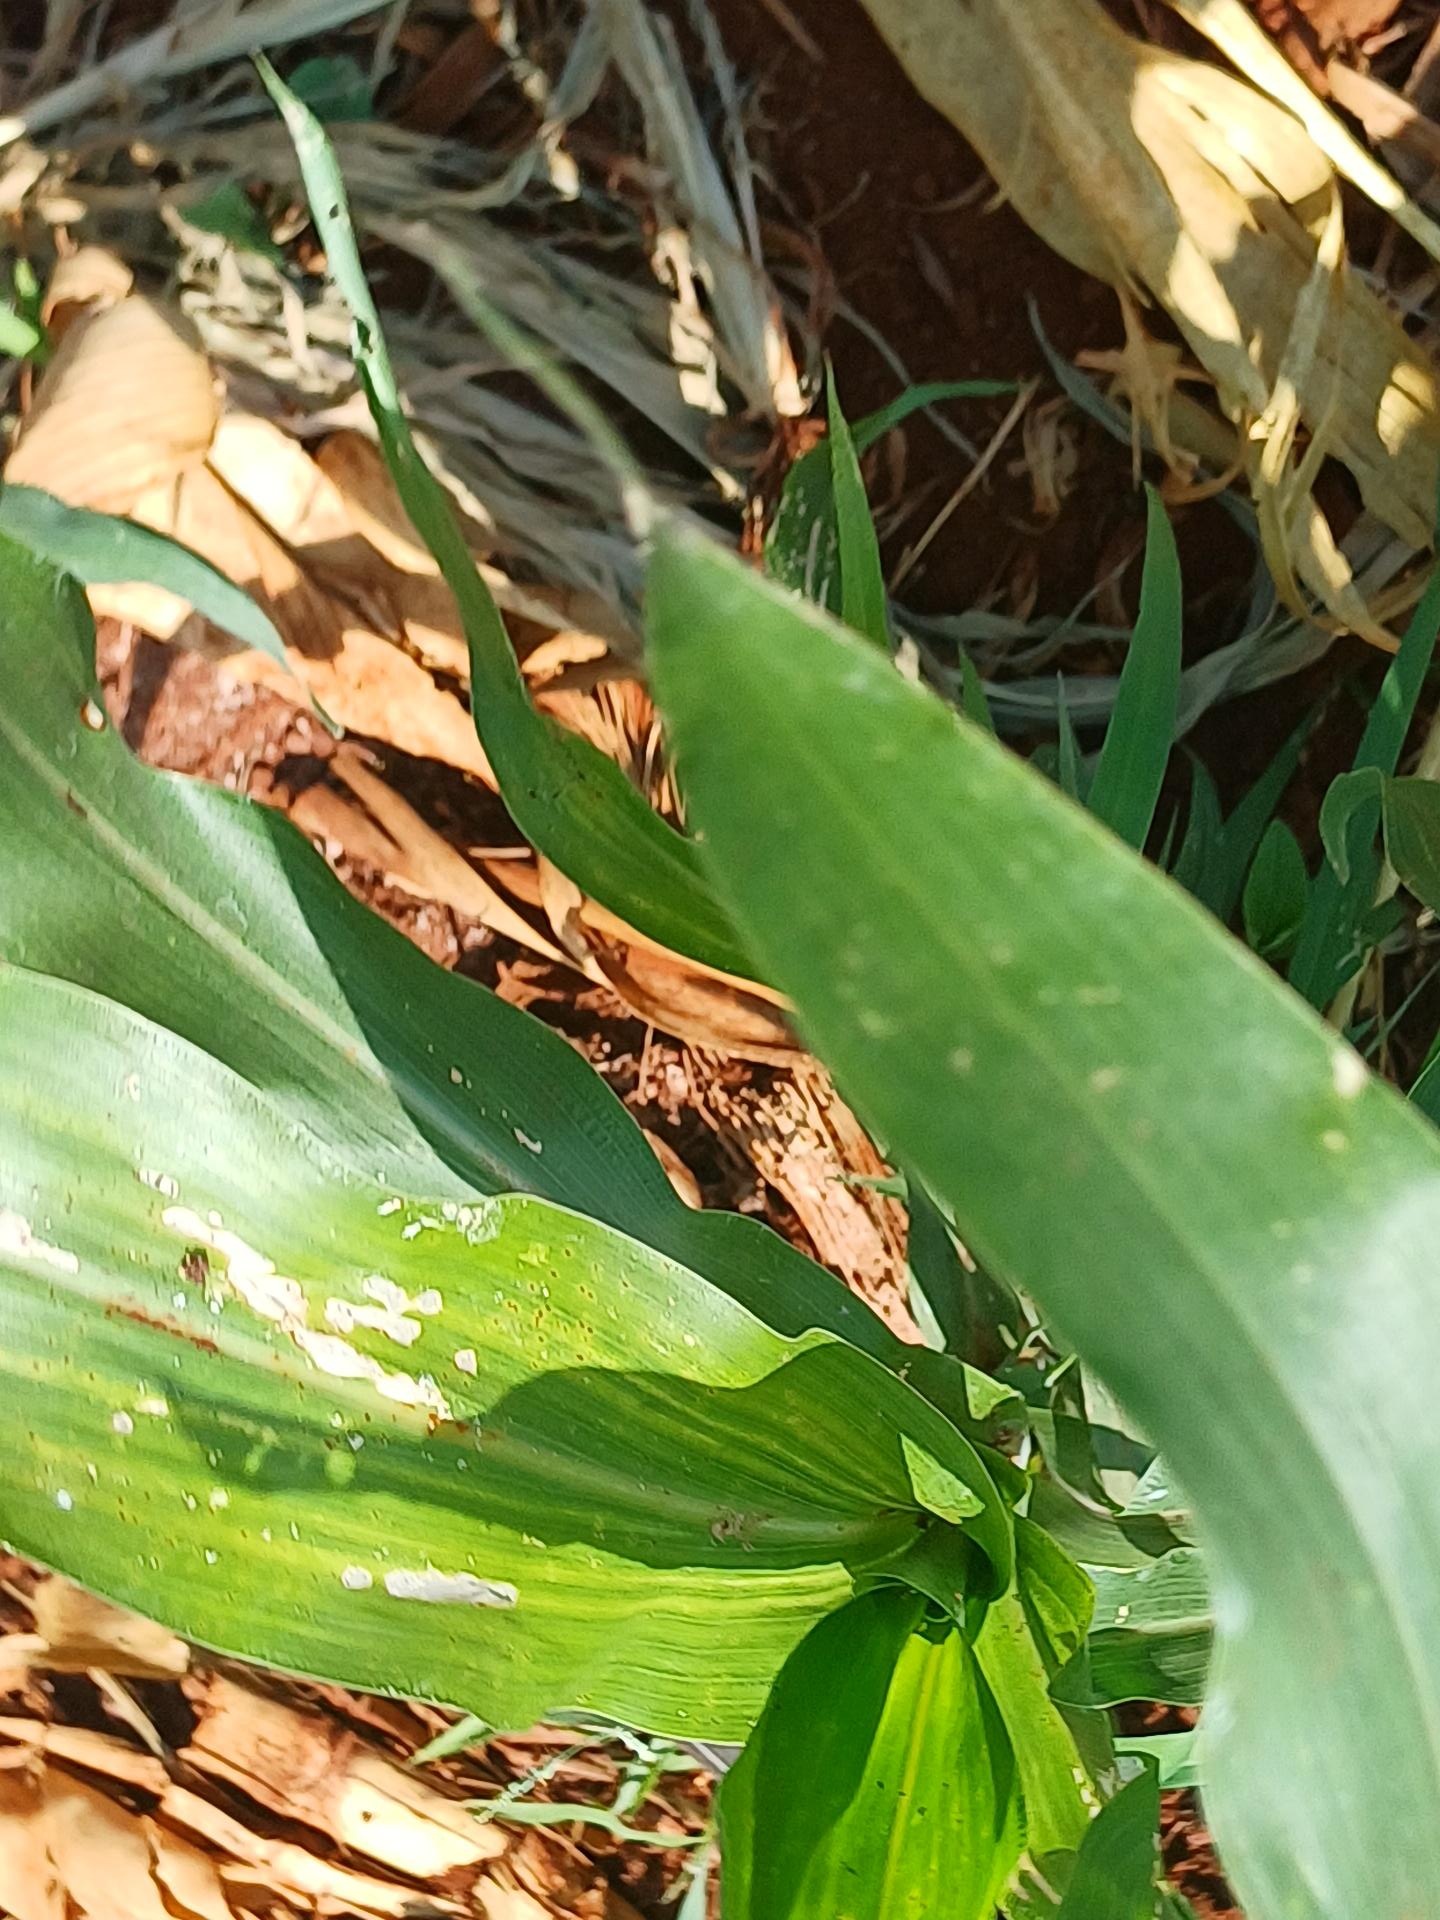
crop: sorghum
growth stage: vegetative
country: Kenya
